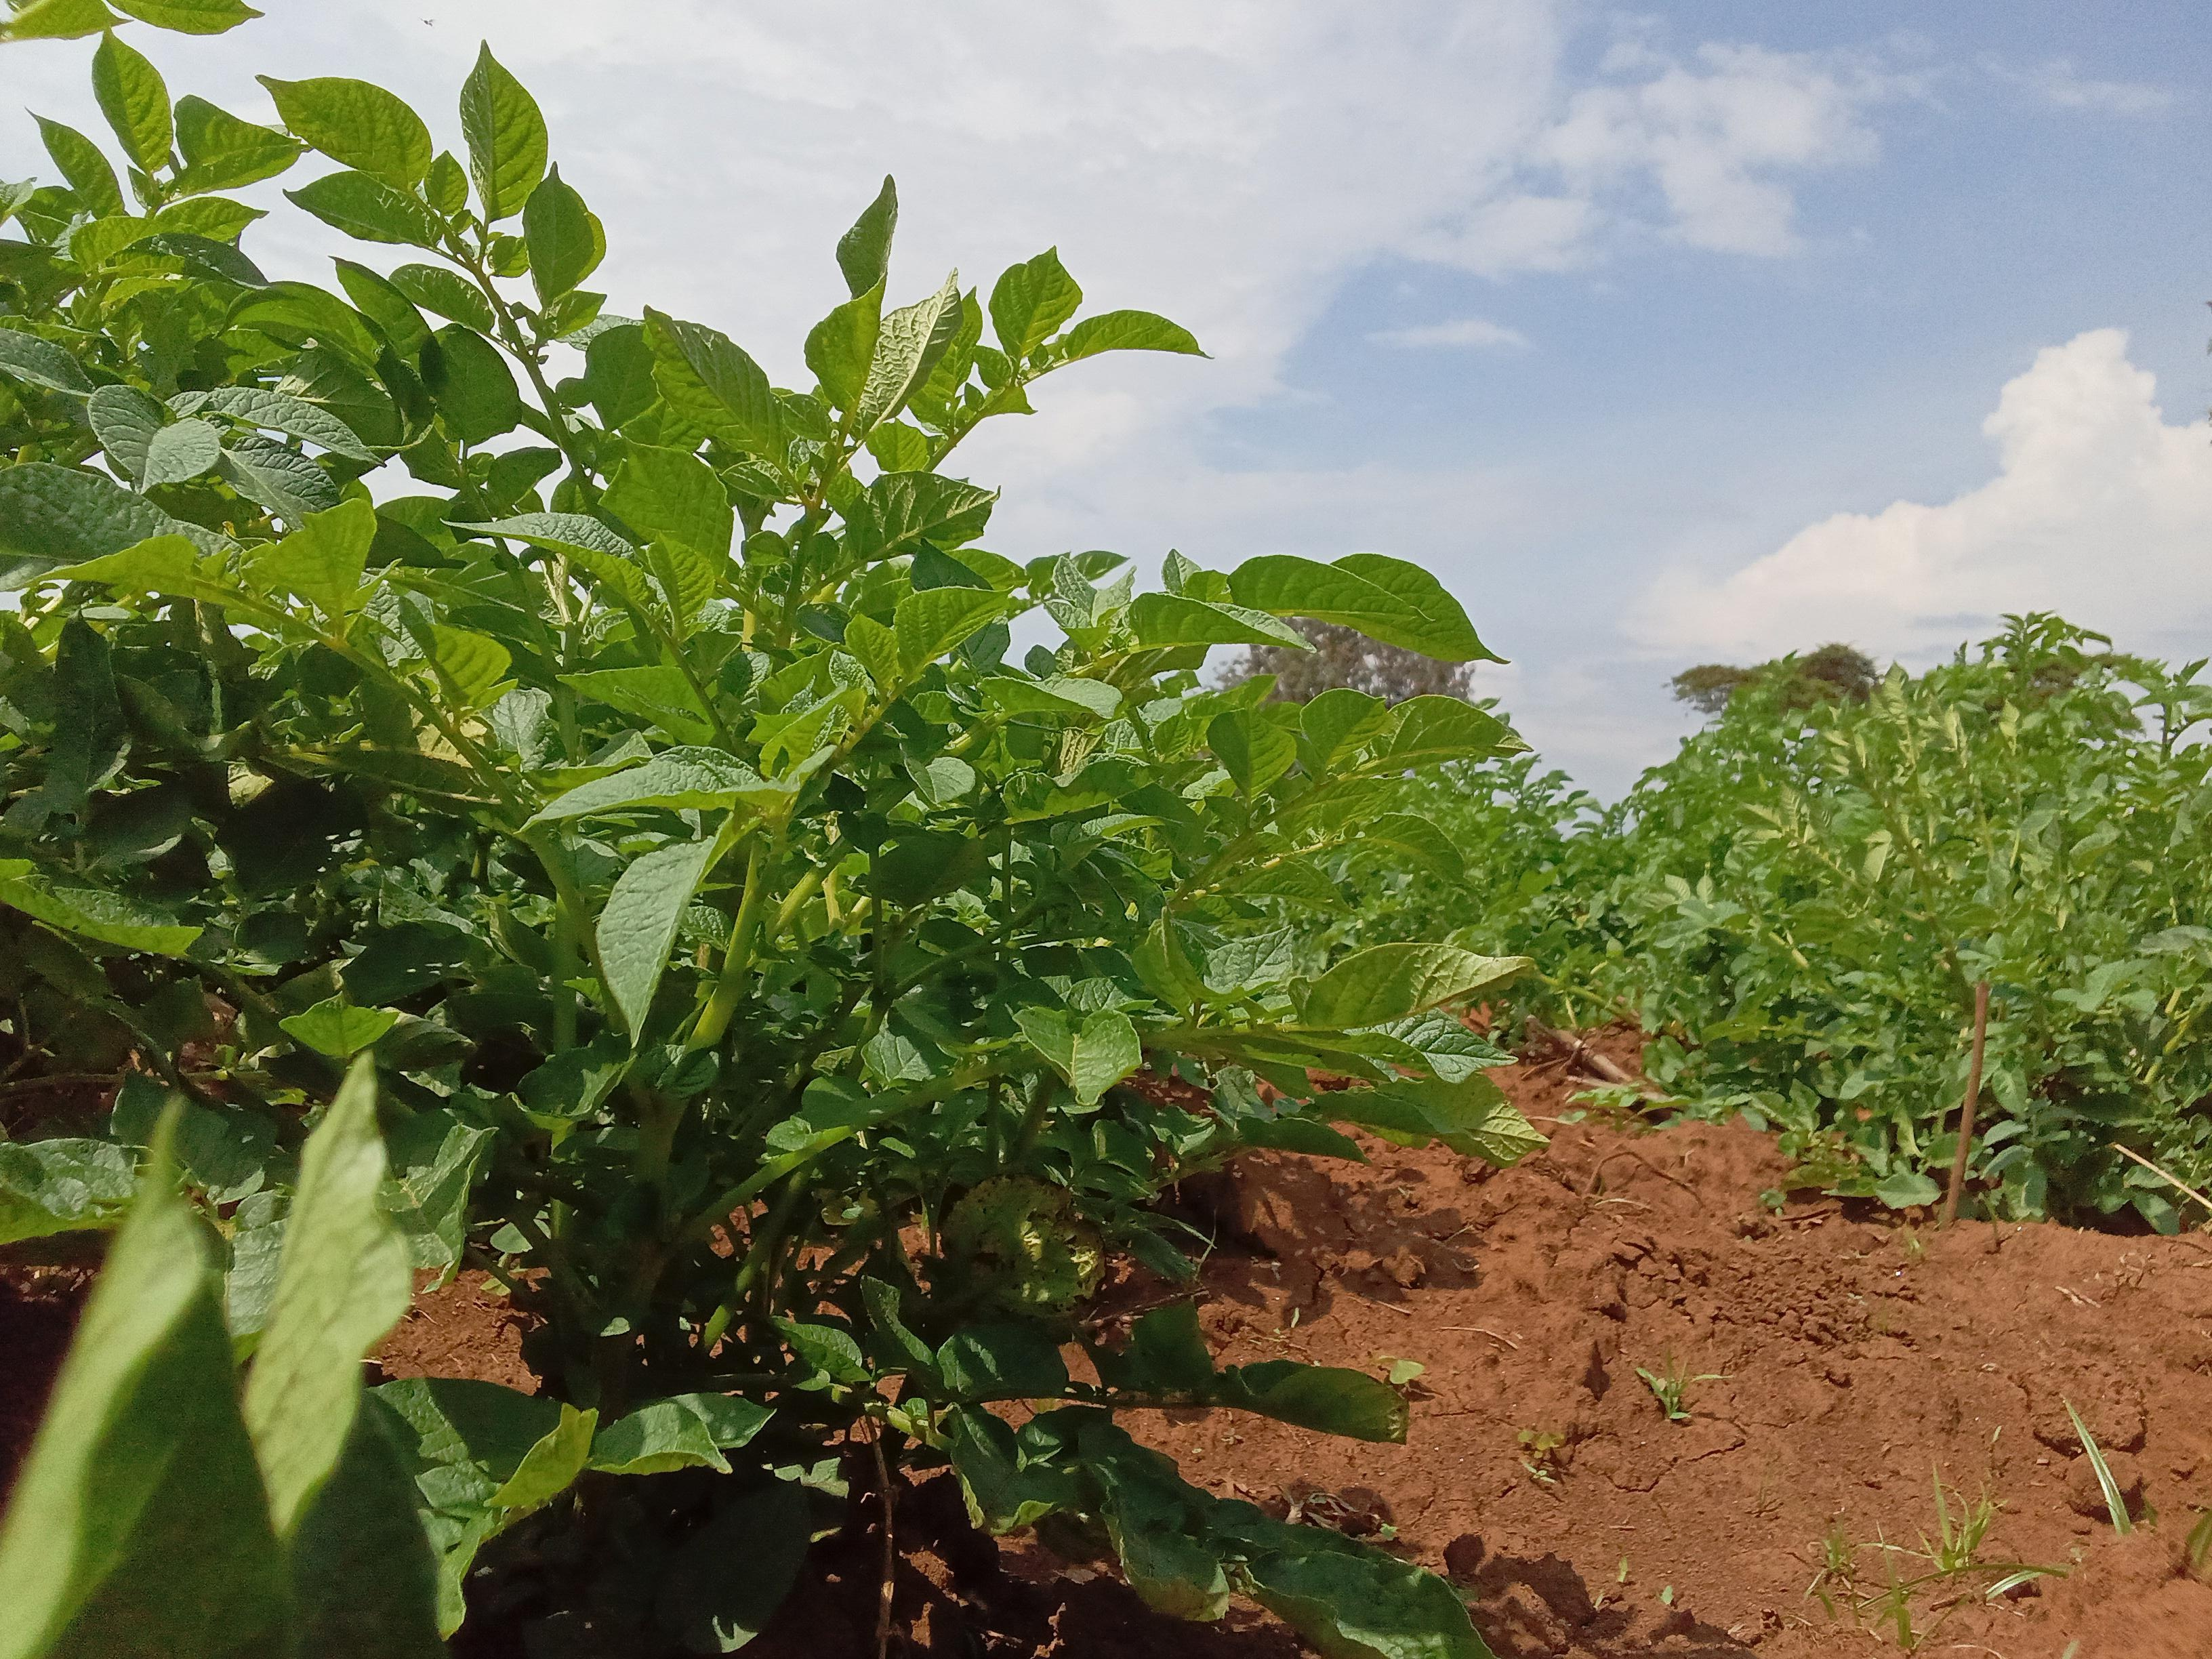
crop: potato
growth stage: vegetative
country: Kenya
